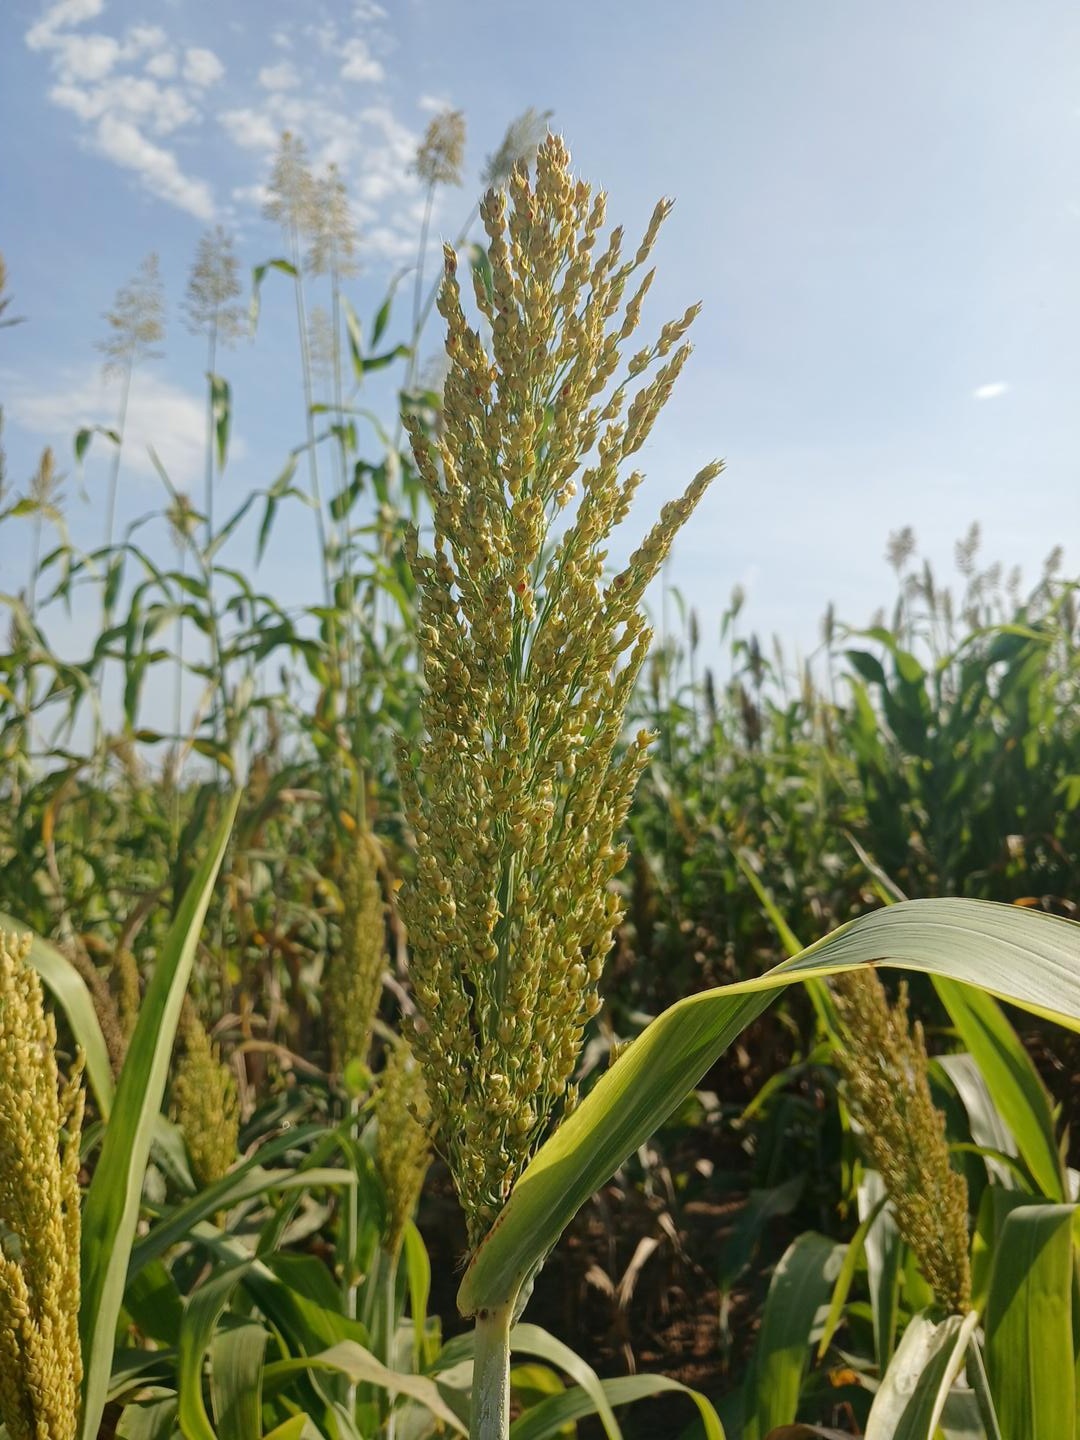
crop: sorghum
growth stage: filling grain
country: Senegal
